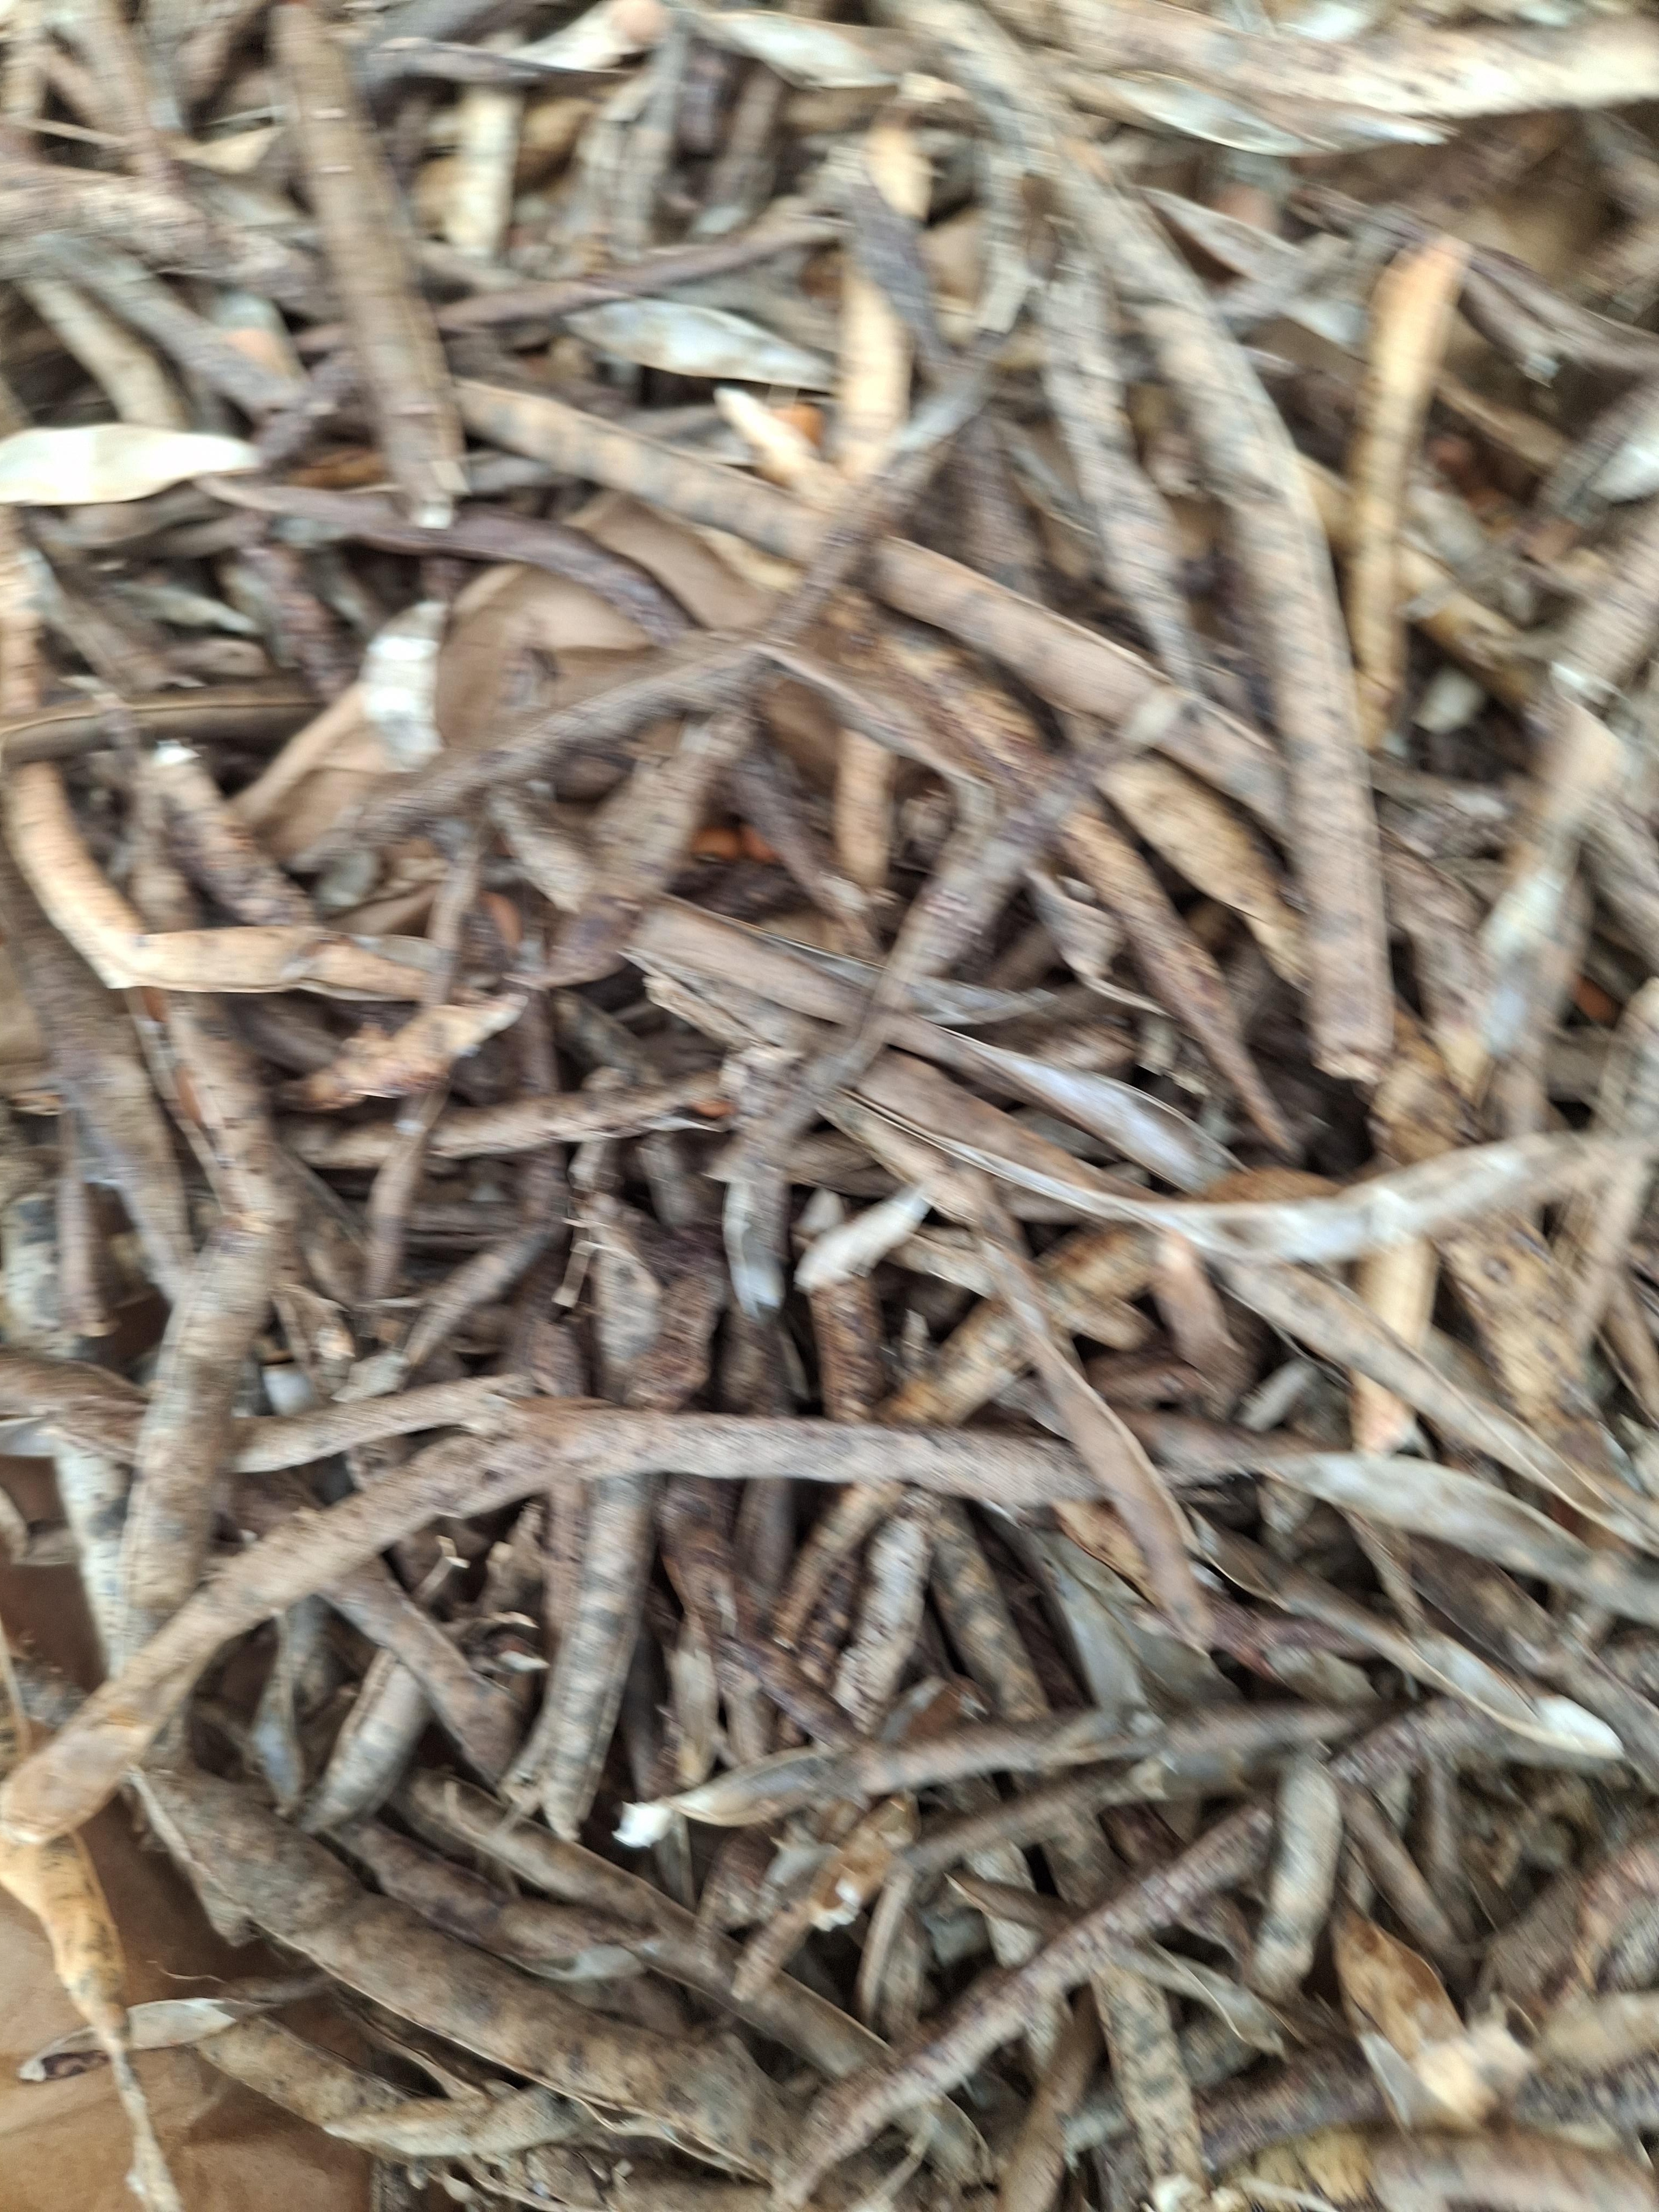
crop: cowpea
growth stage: harvest
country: Nigeria
